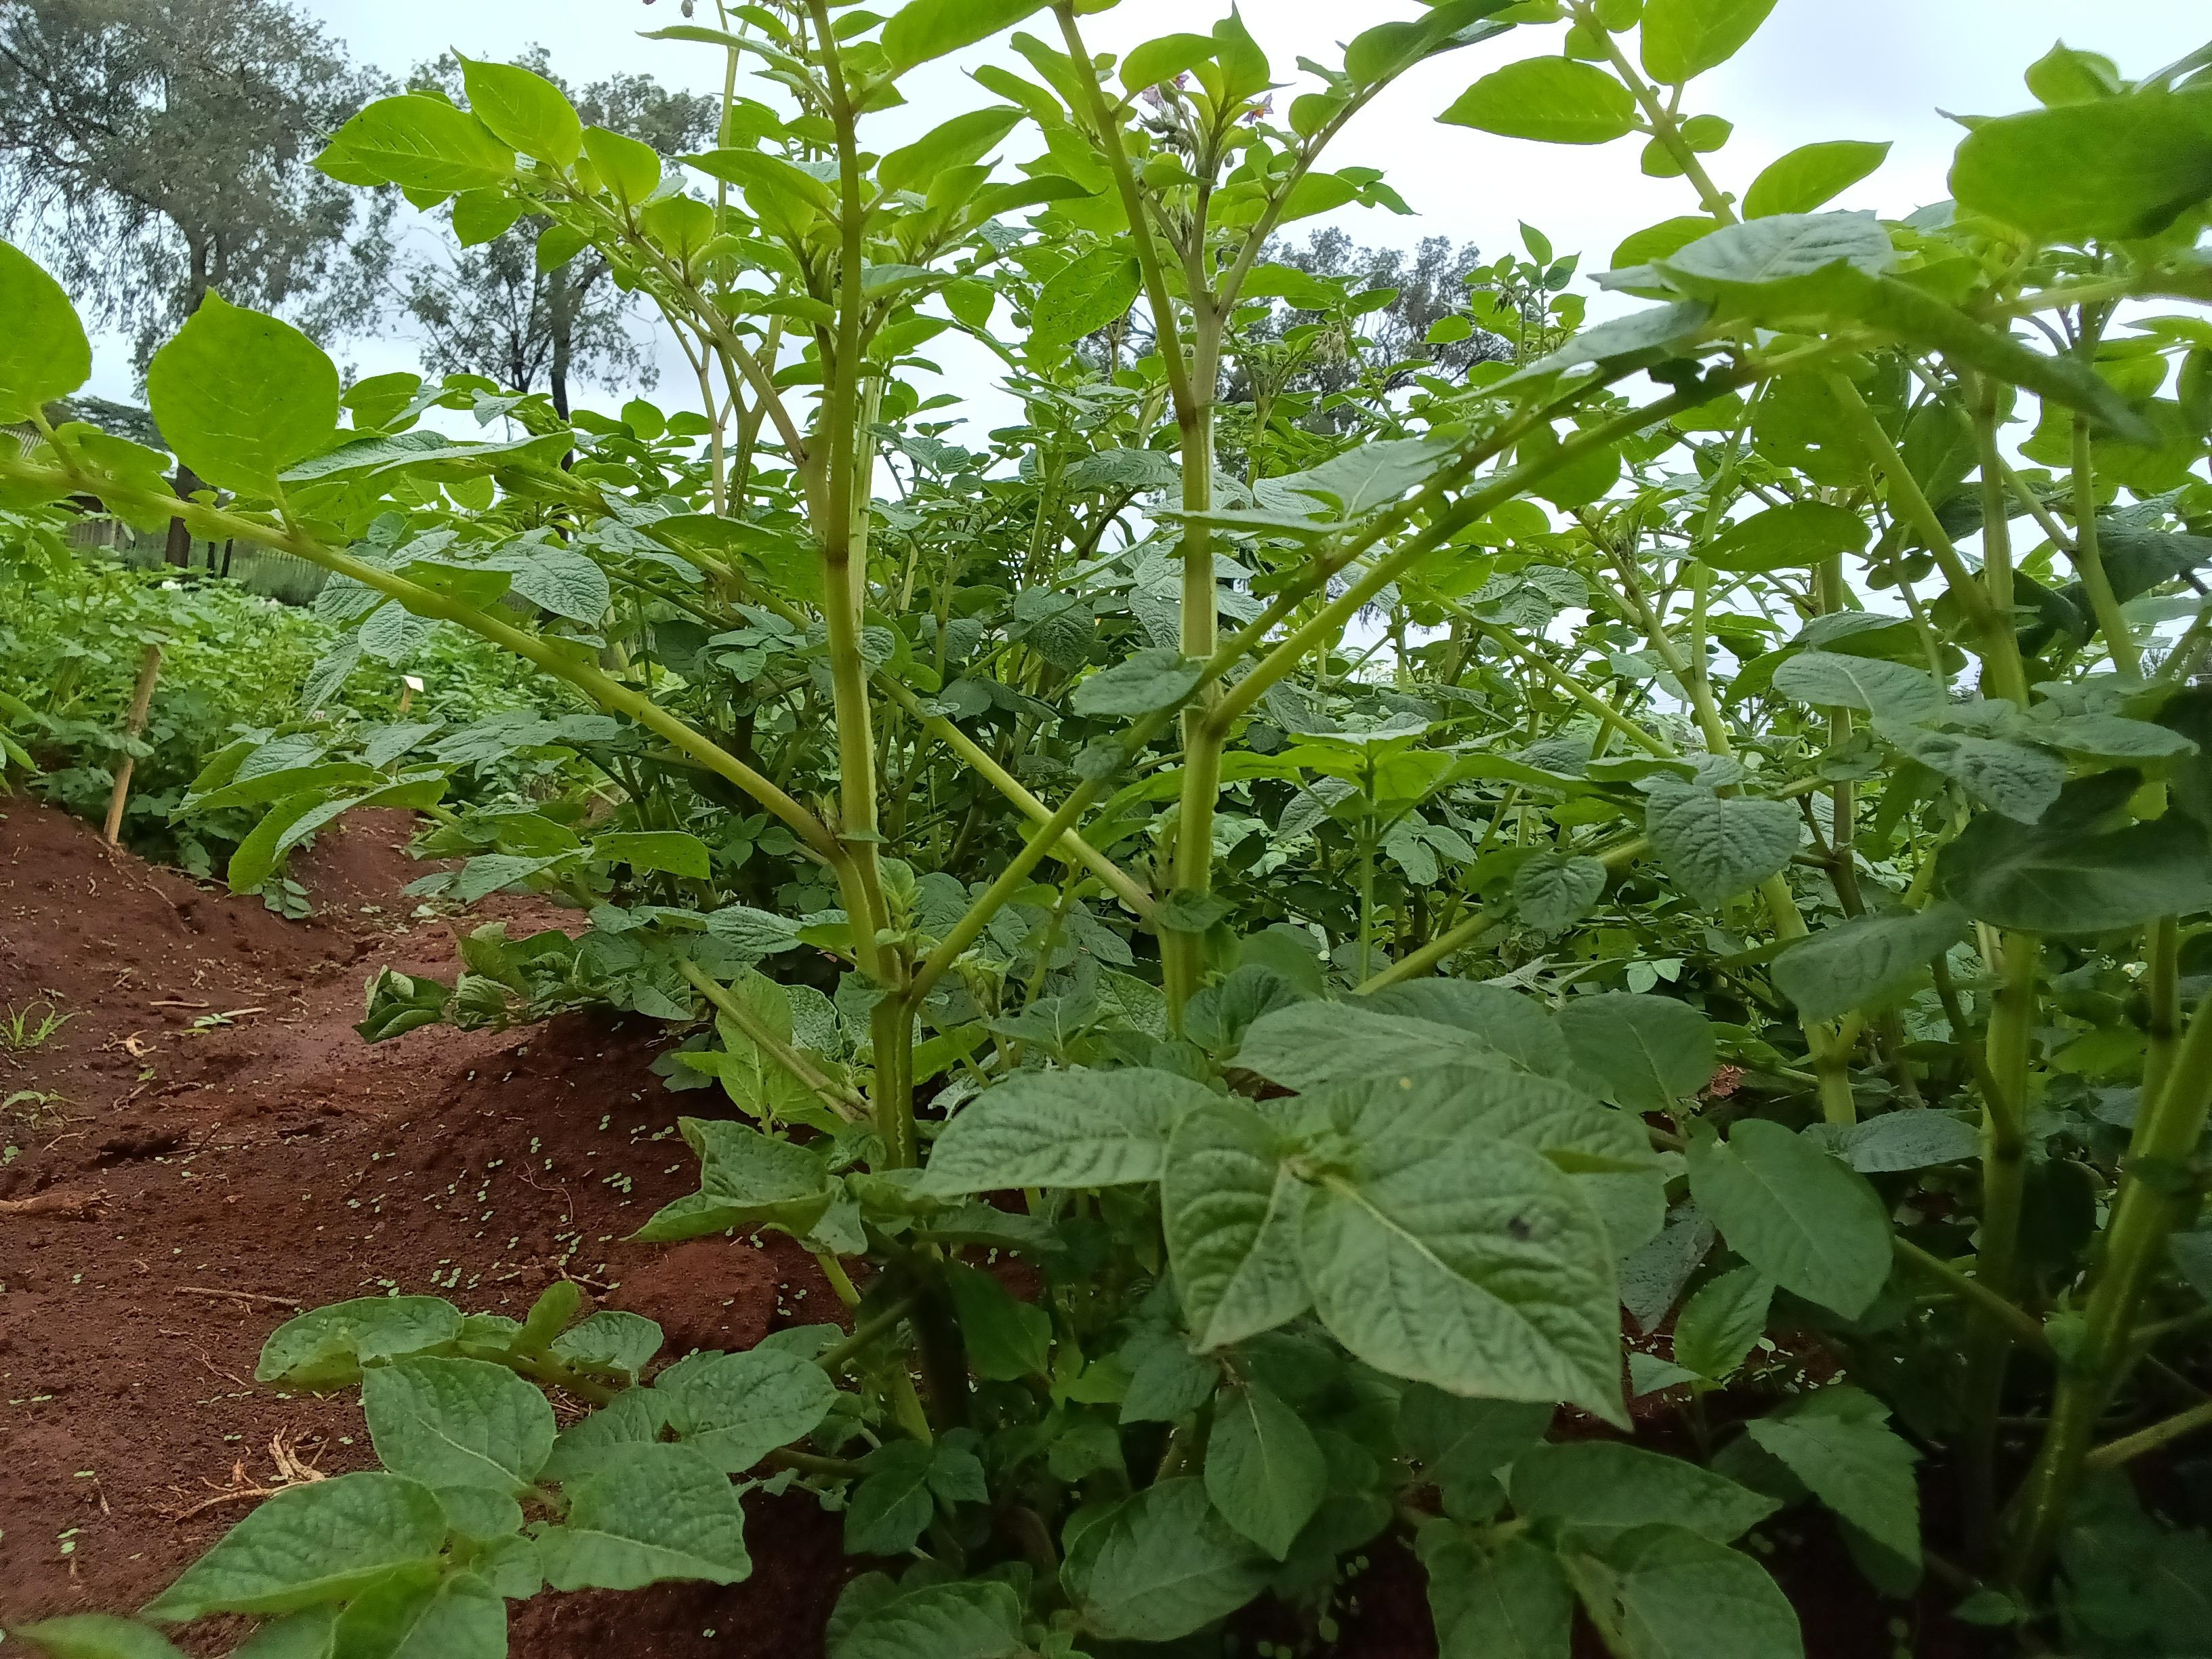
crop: potato
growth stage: flowering
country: Kenya
